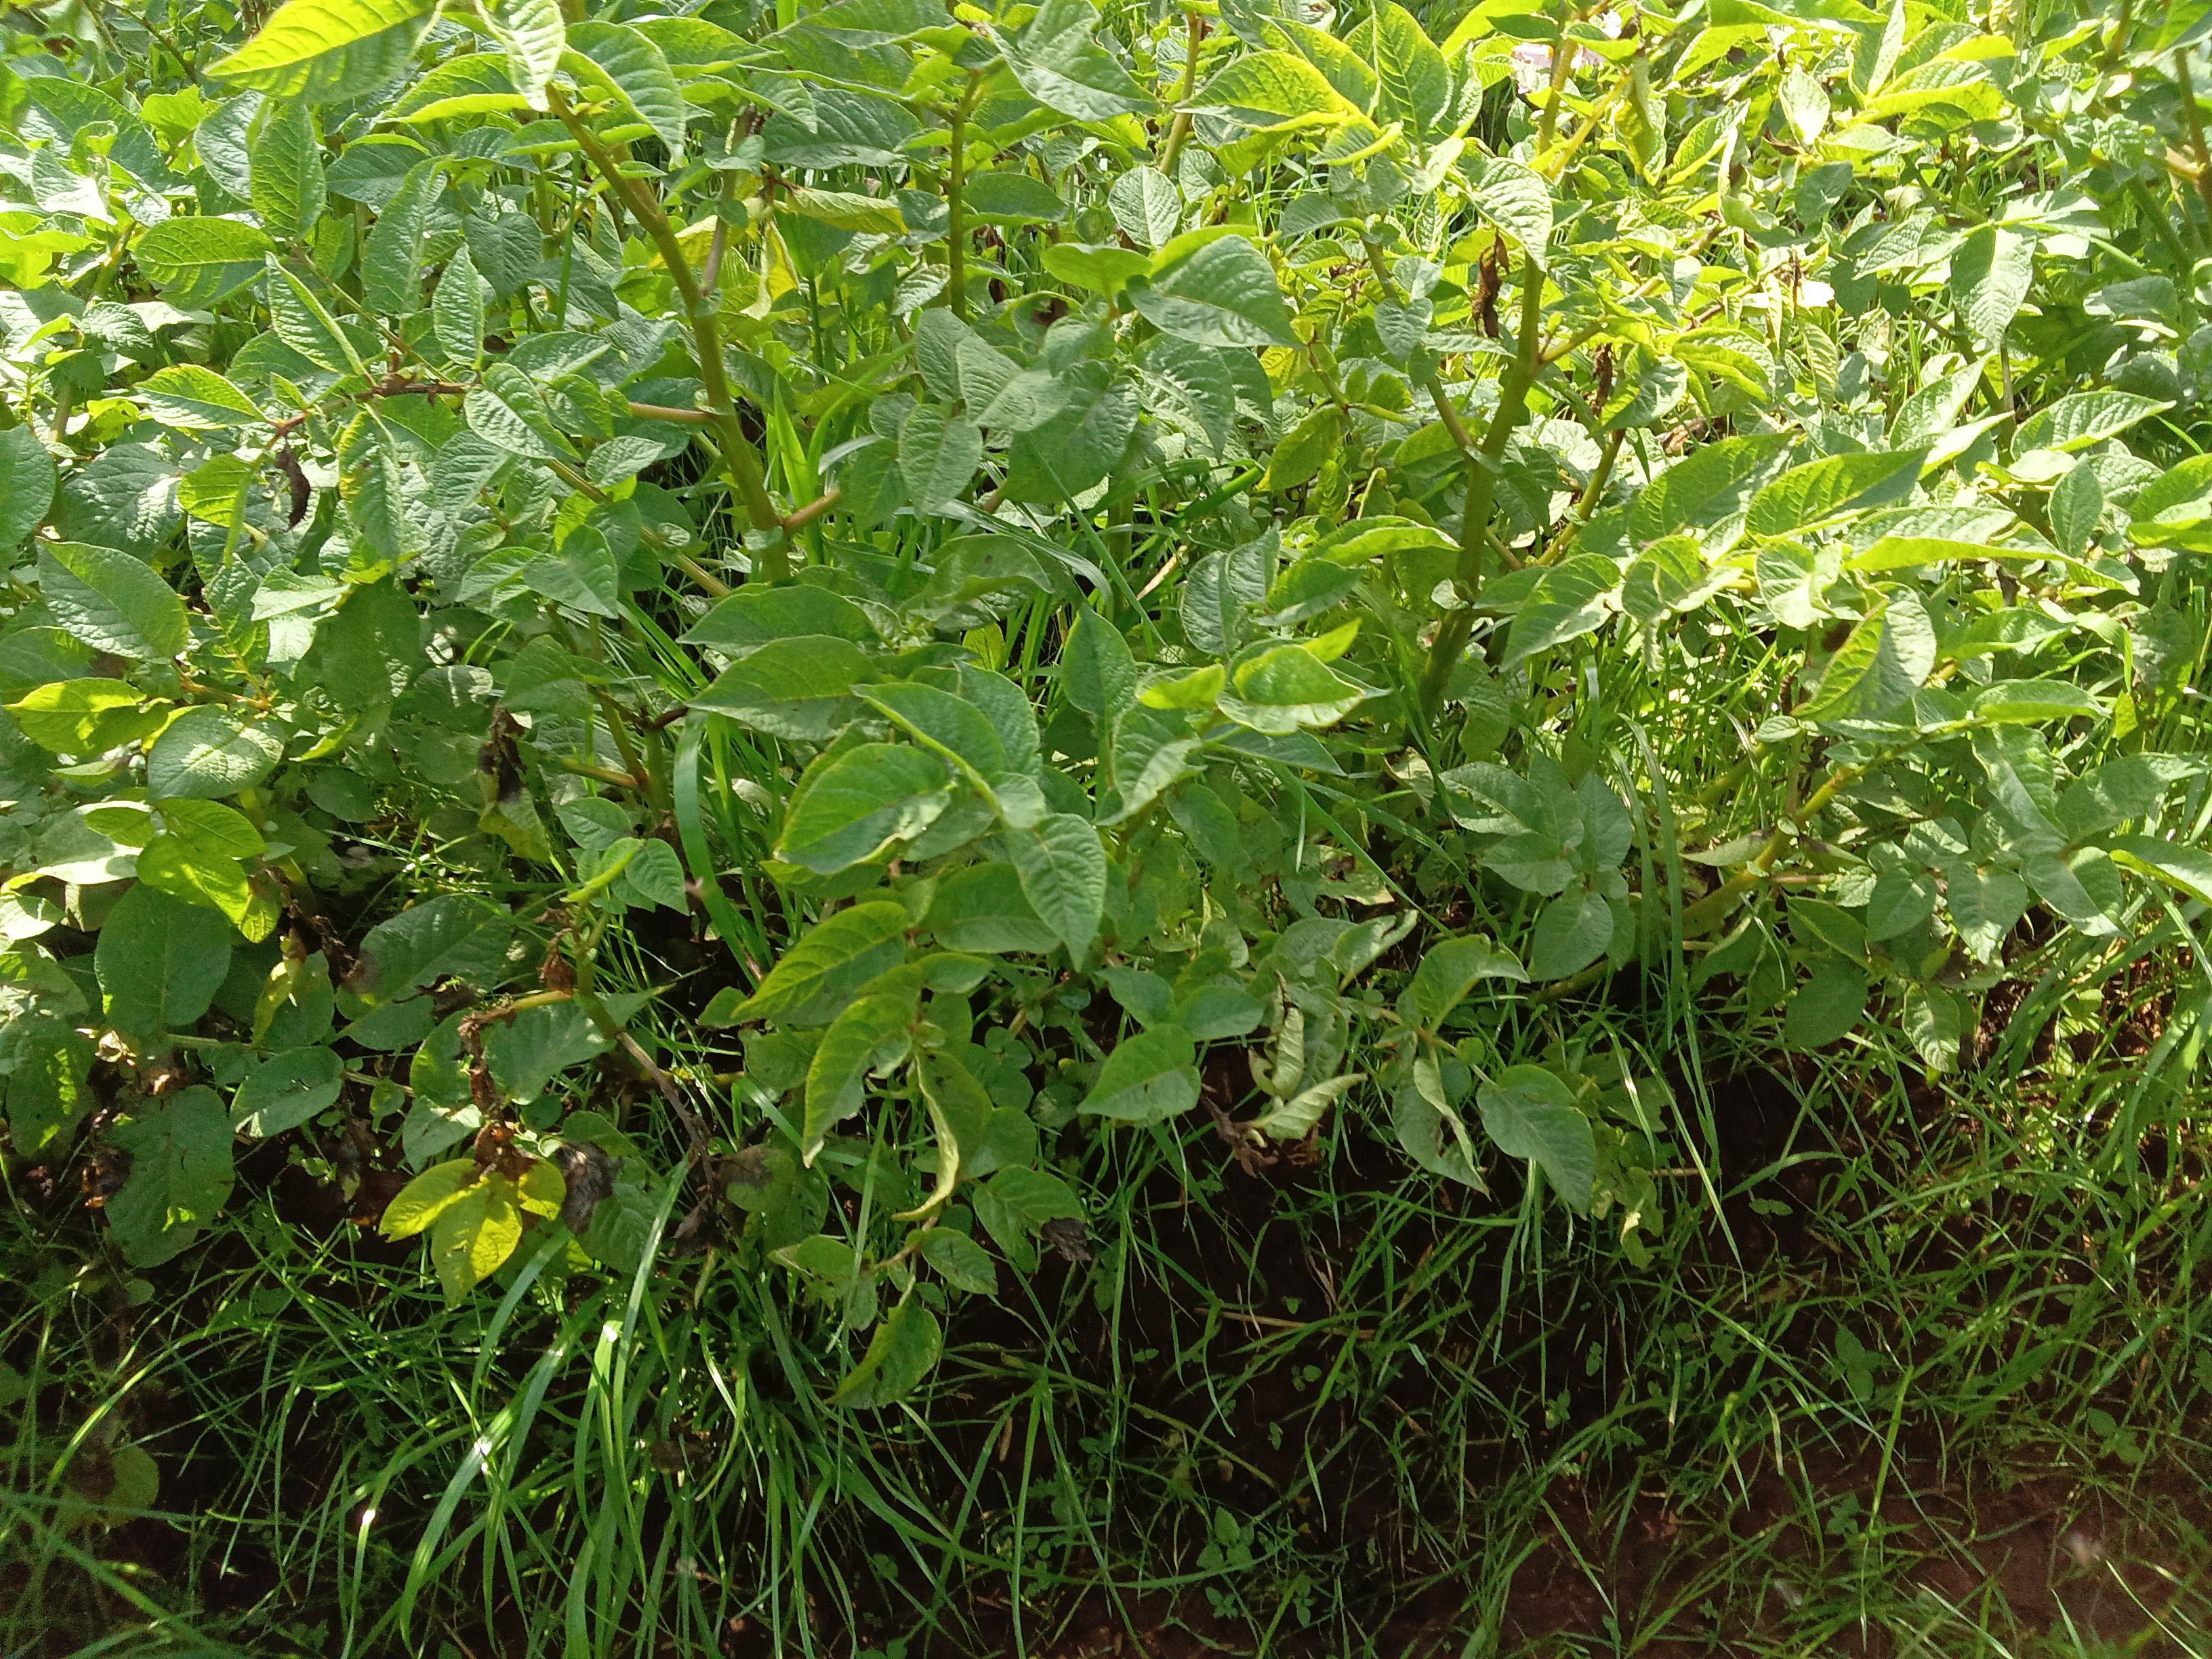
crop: potato
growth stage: flowering
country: Kenya
